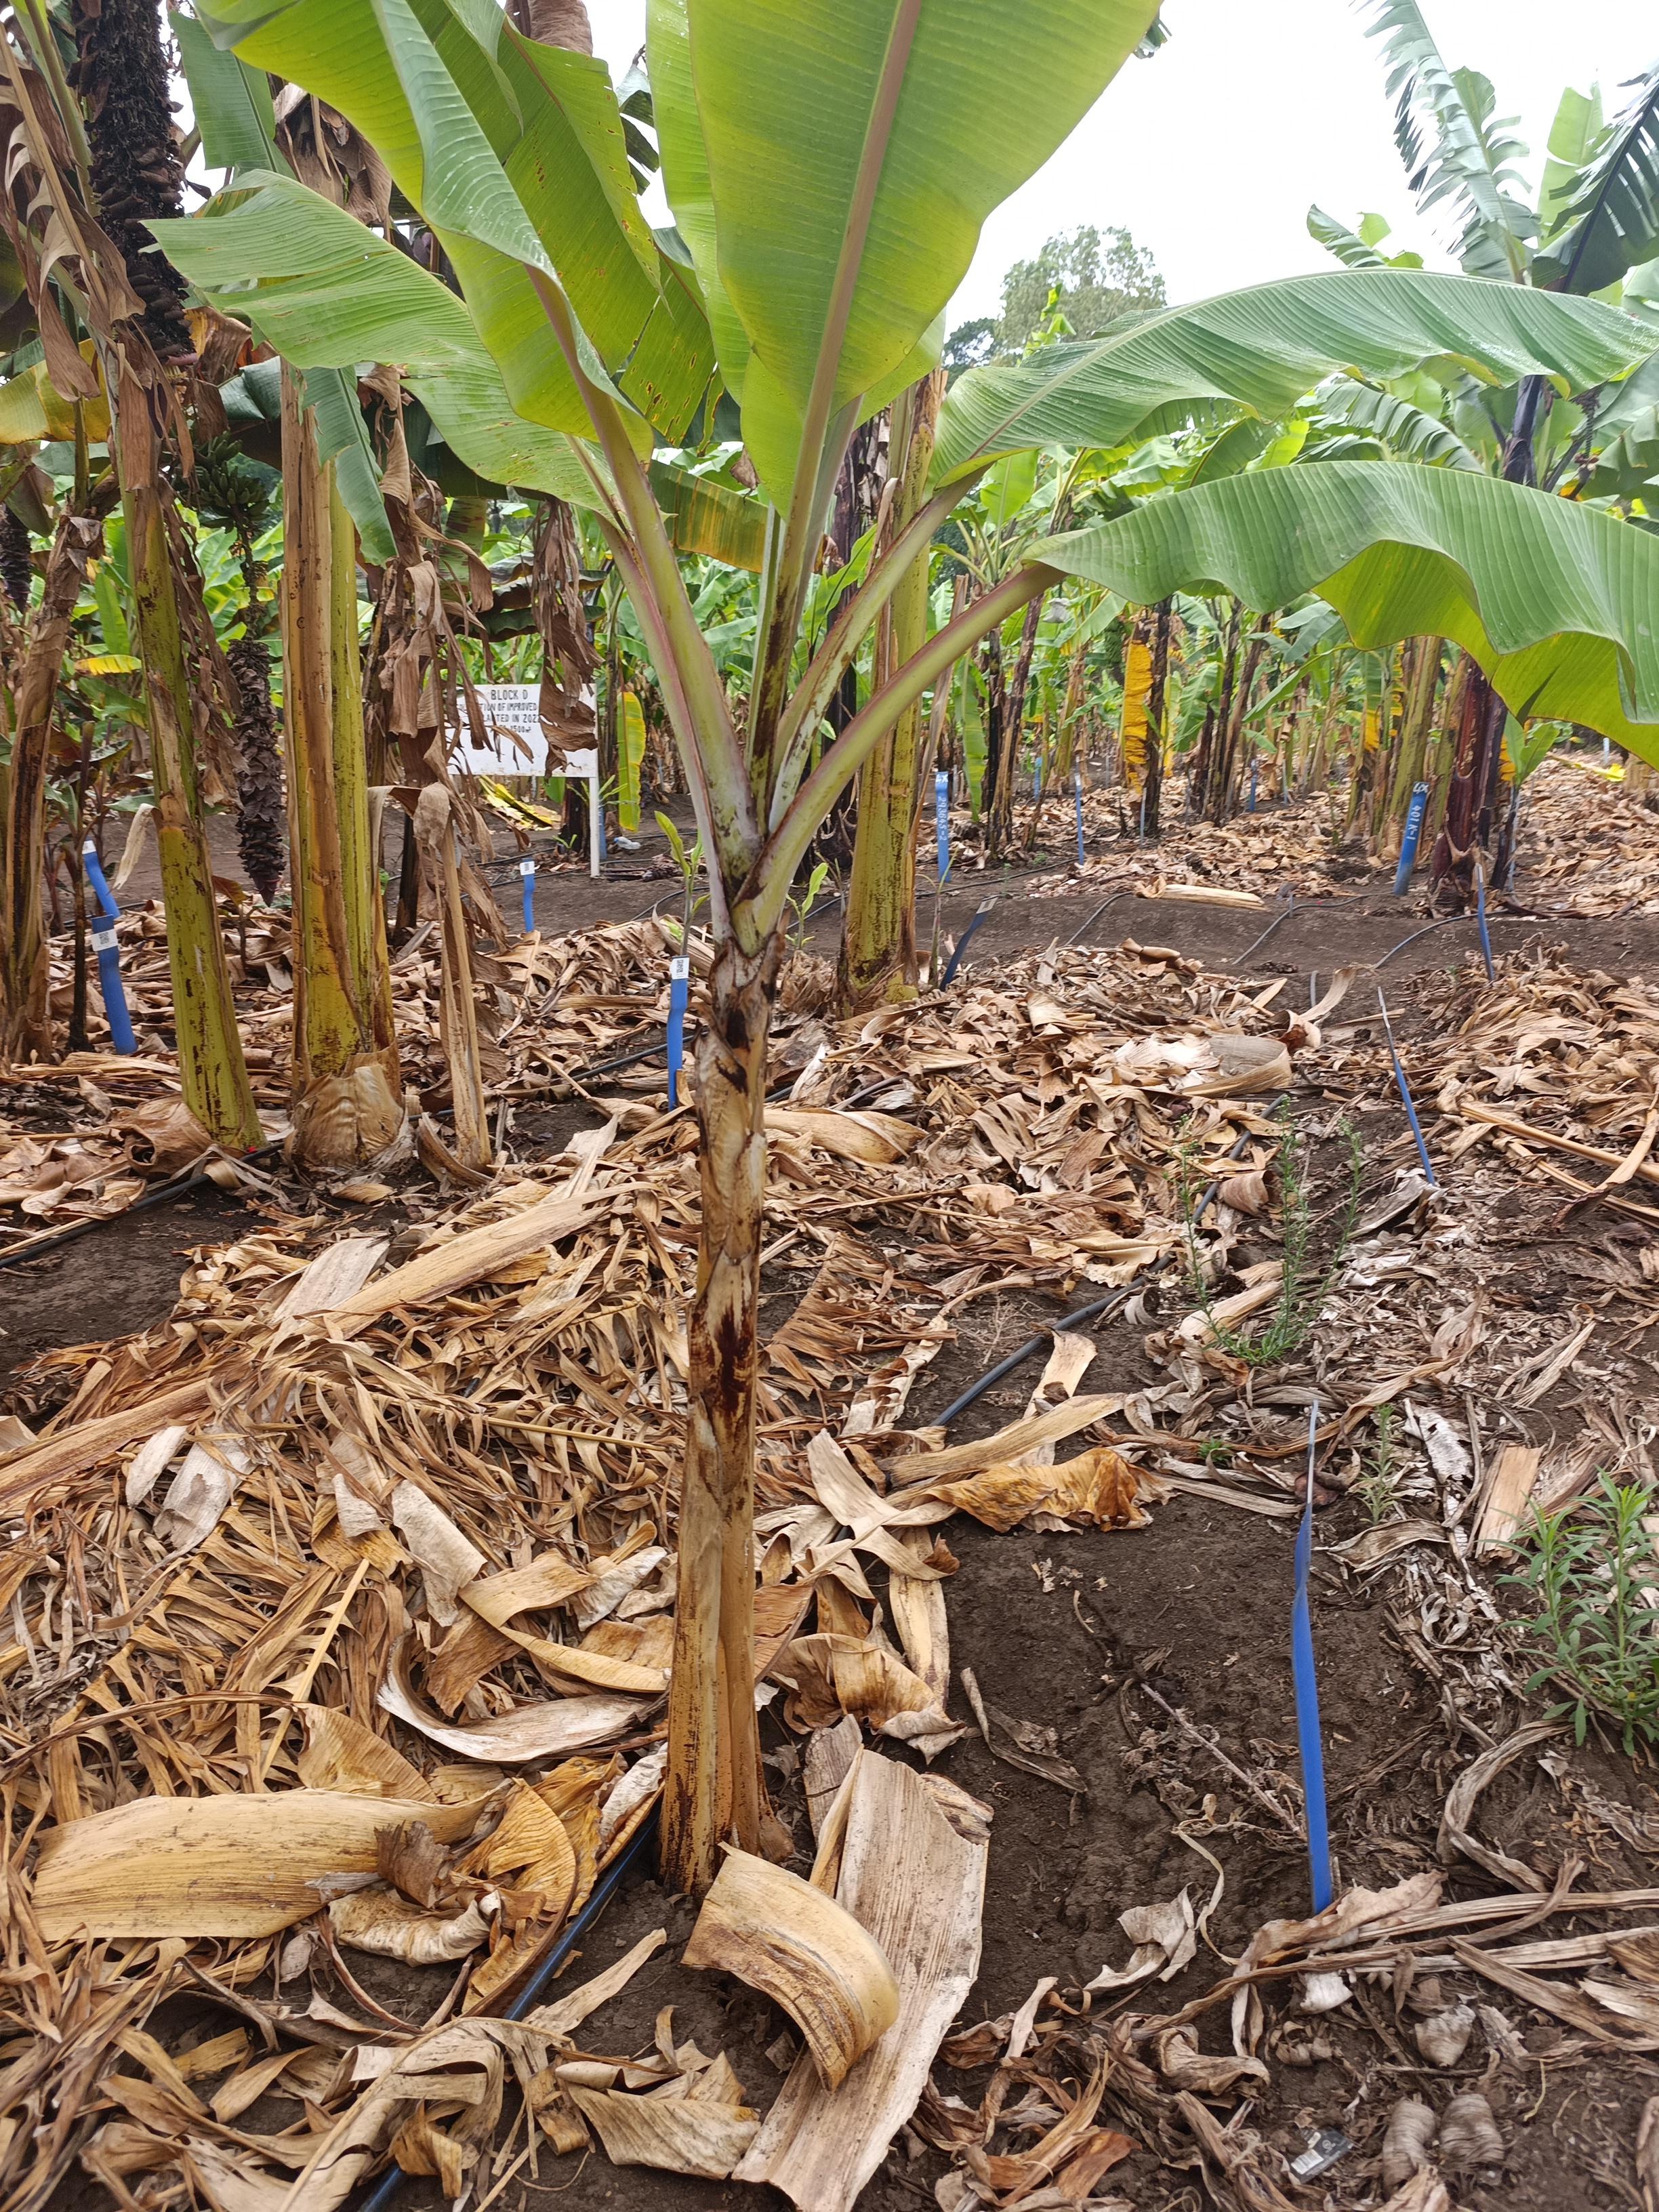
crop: banana
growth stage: vegetative
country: Tanzania
